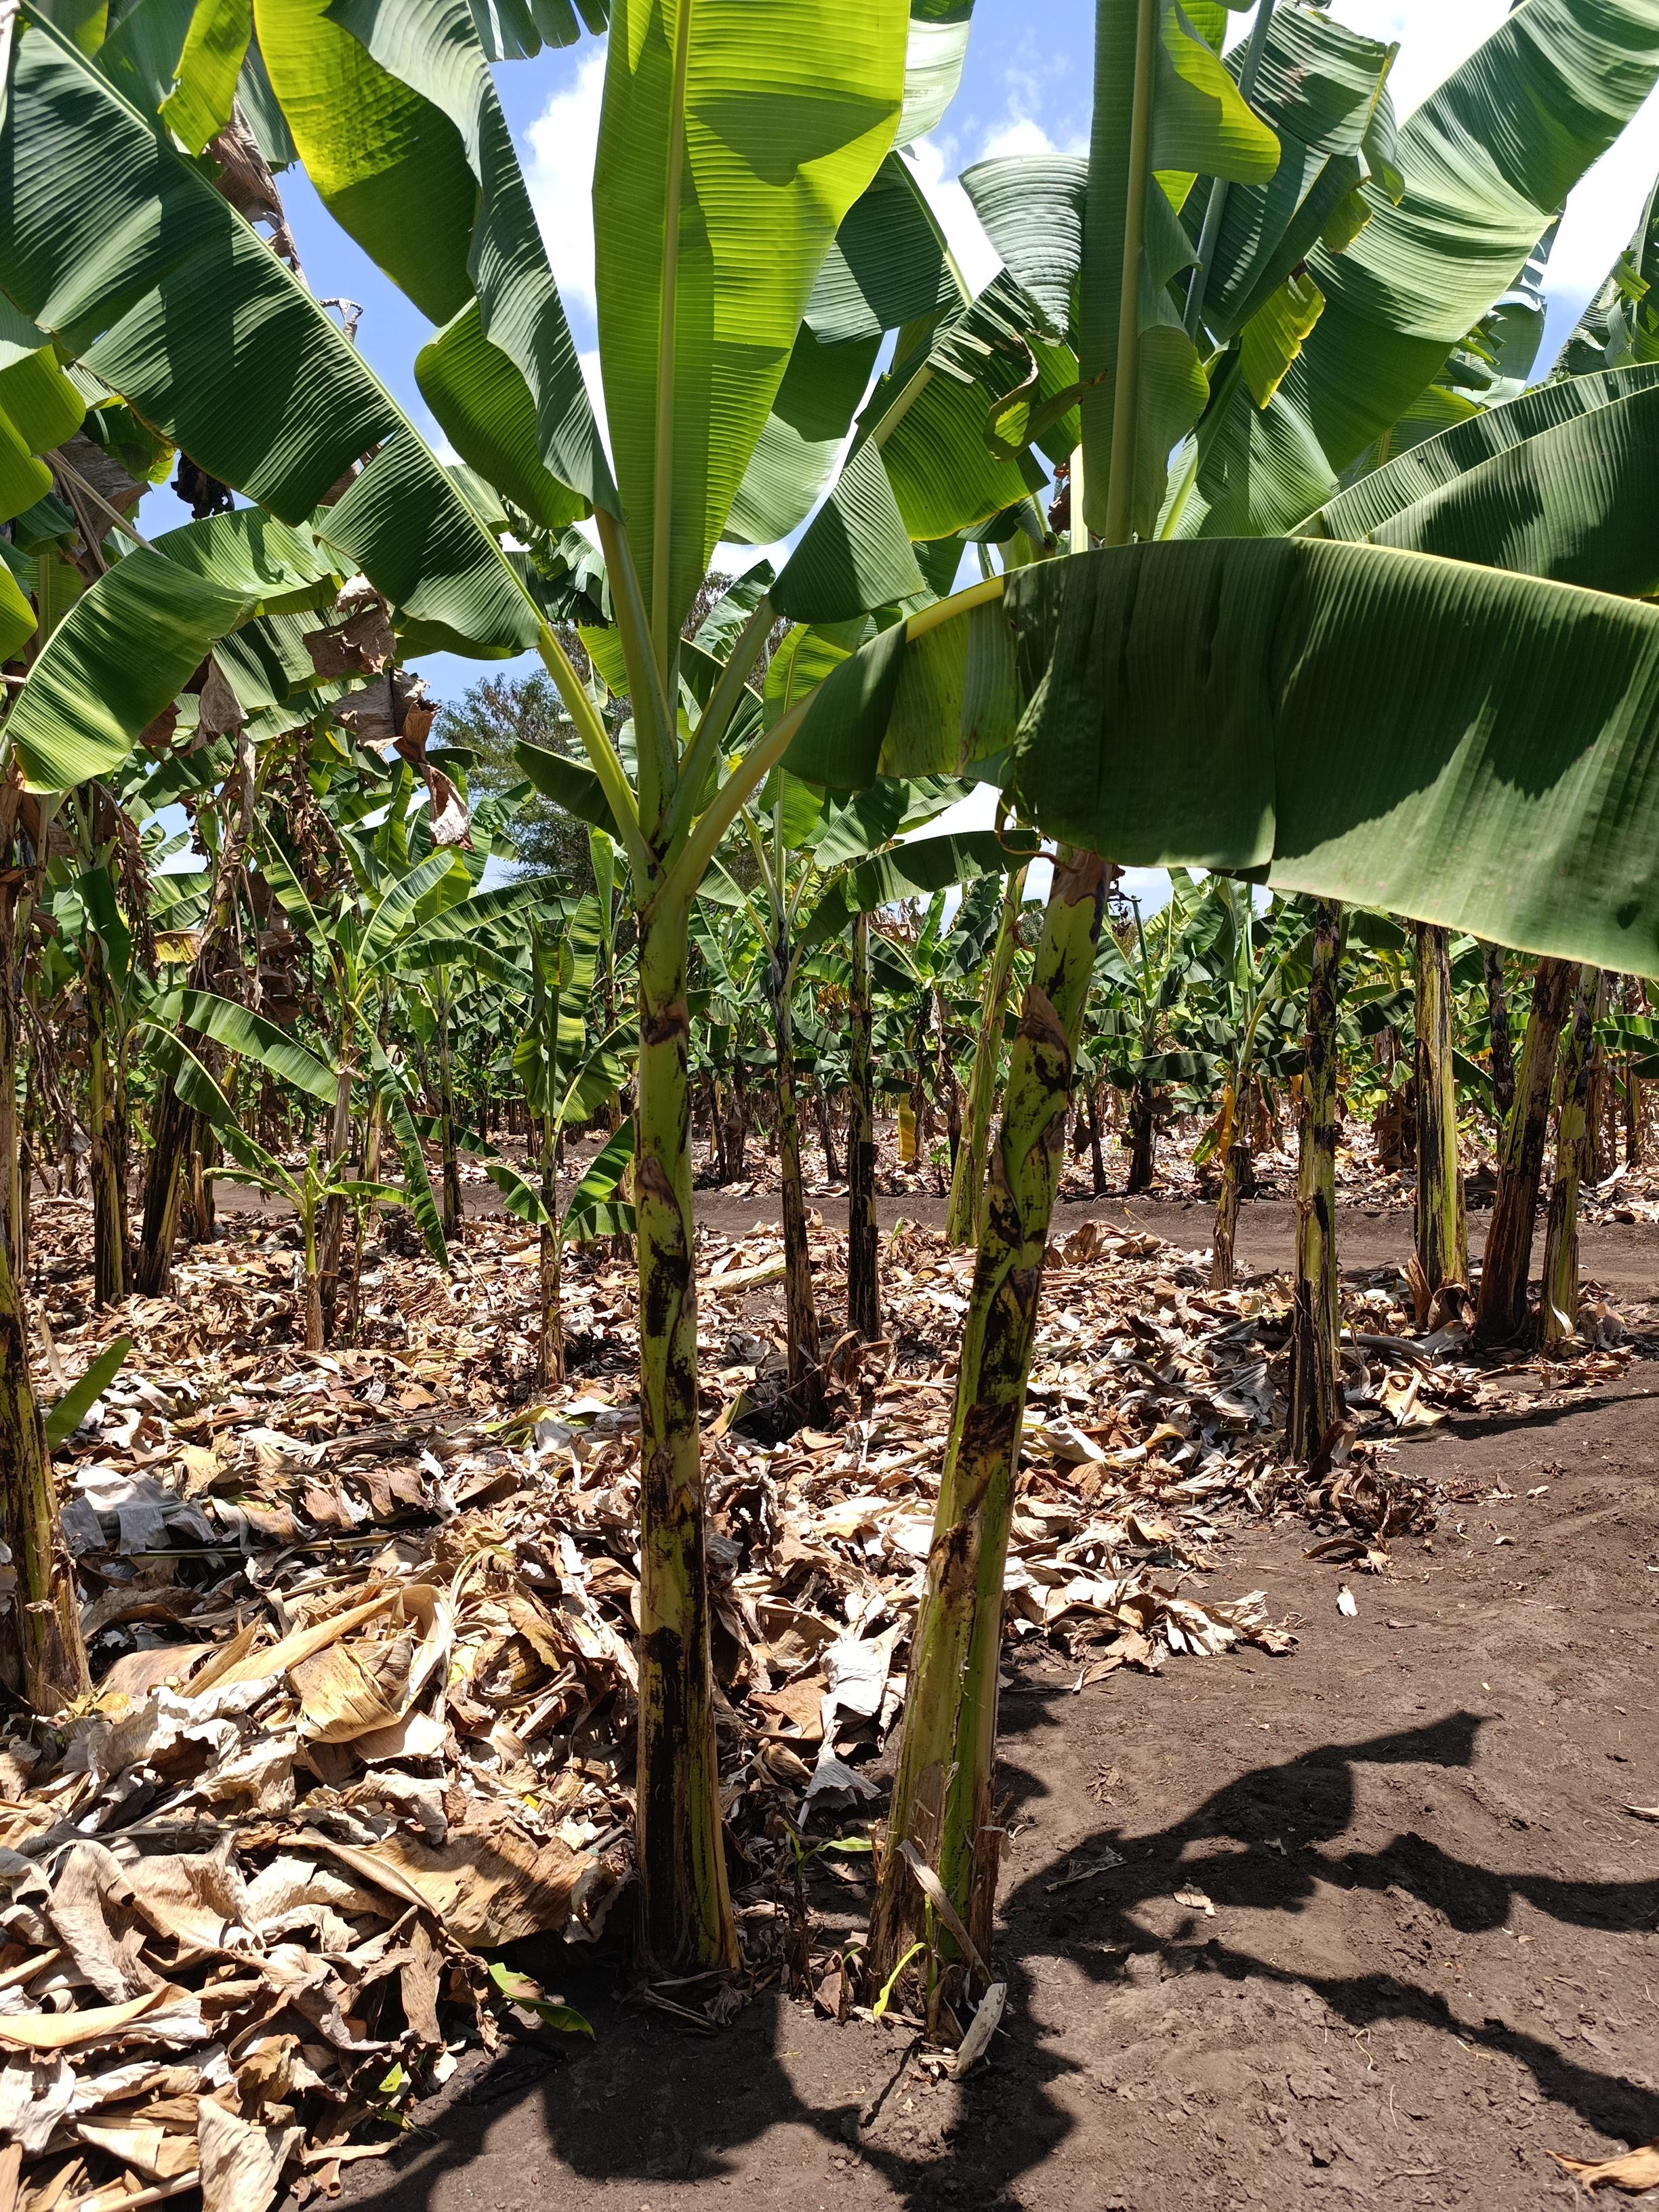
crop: banana
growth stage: vegetative
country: Tanzania
